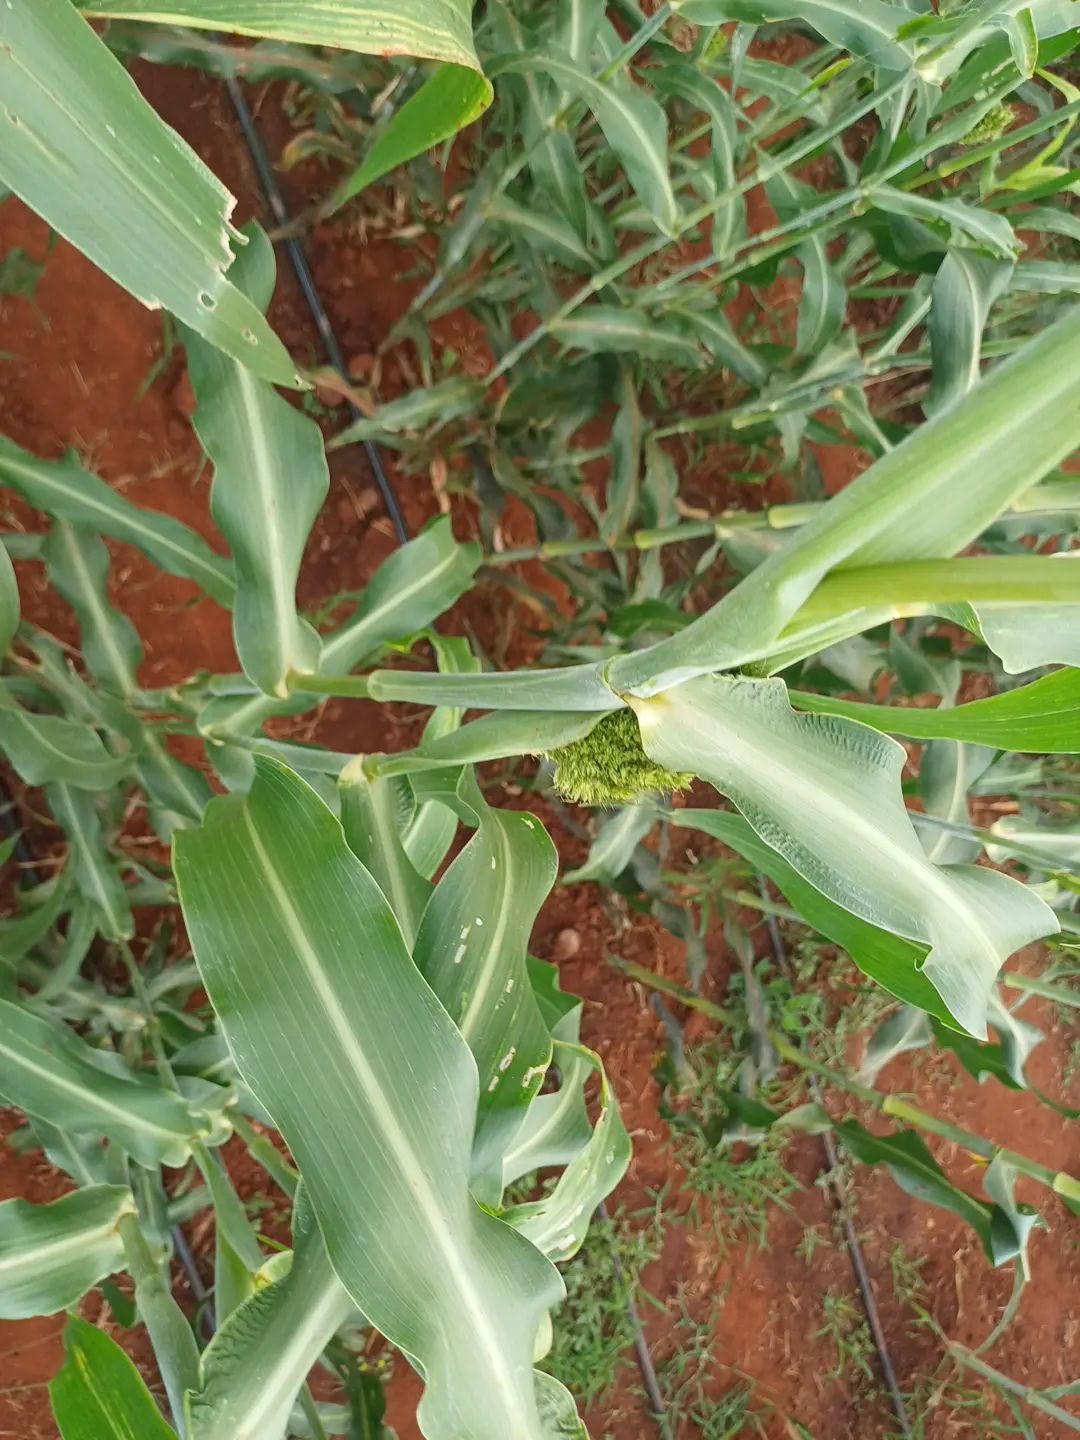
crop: sorghum
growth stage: filling grain
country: Kenya
